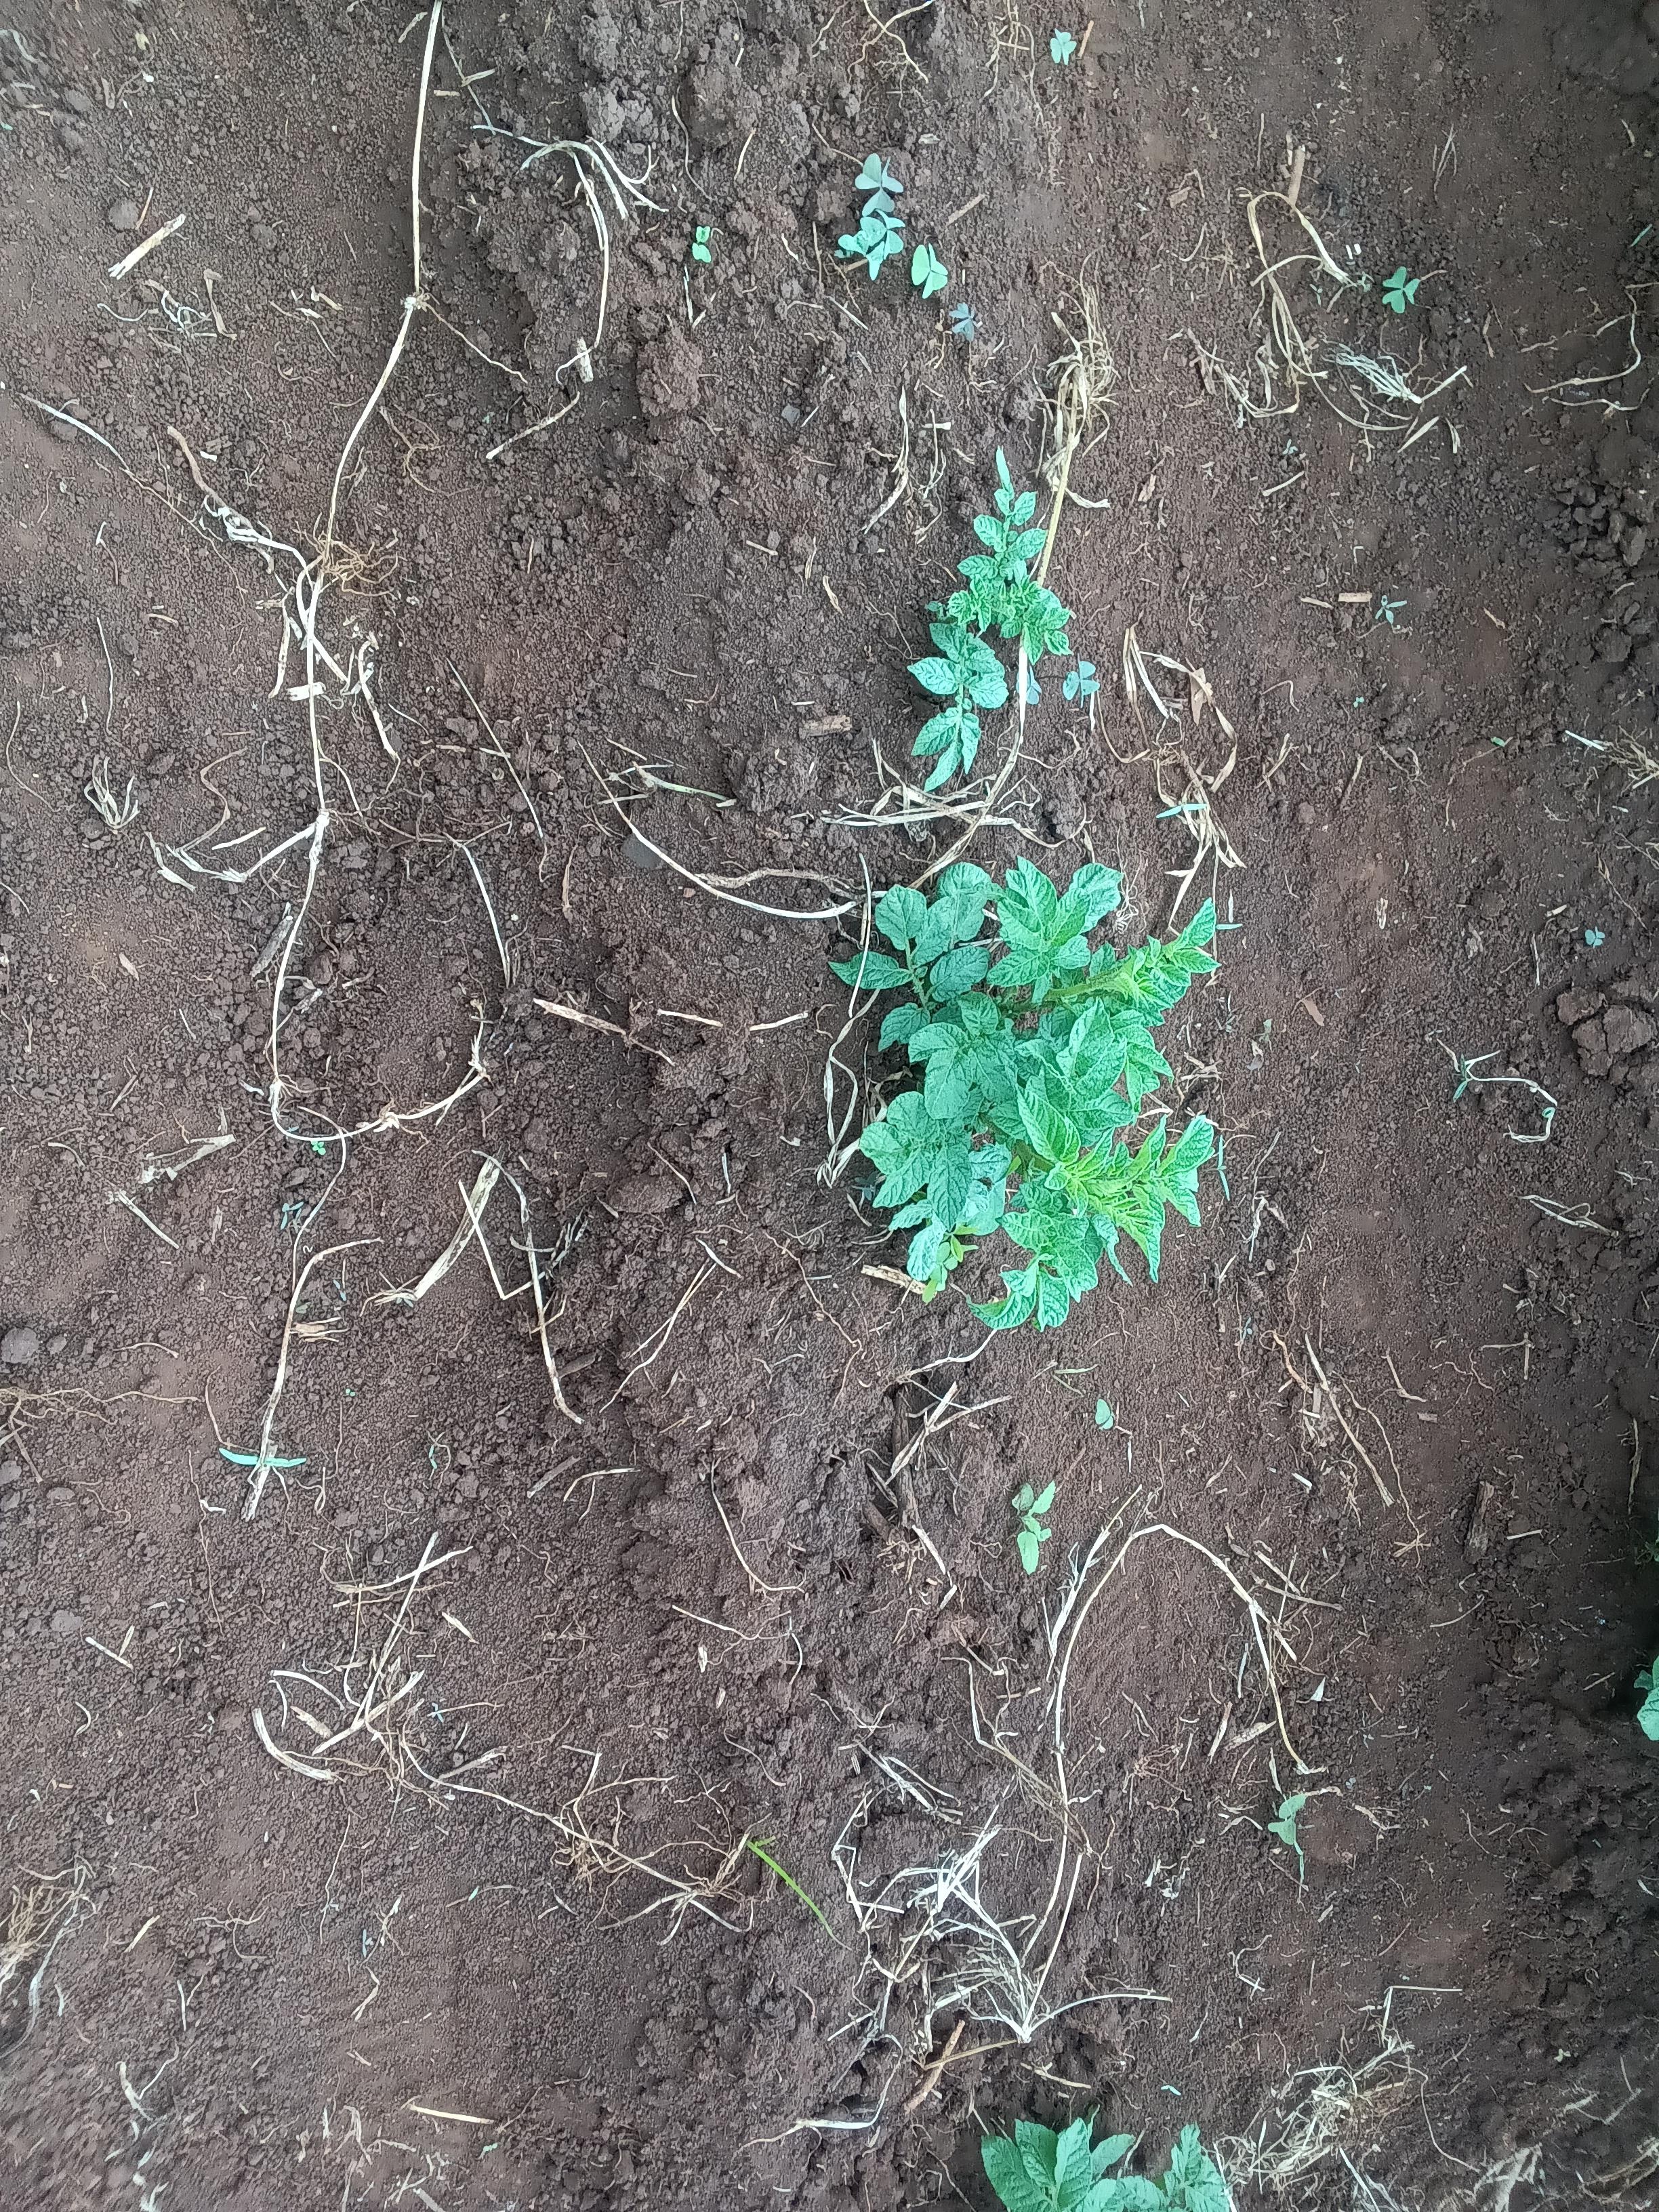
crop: potato
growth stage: vegetative
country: Kenya
